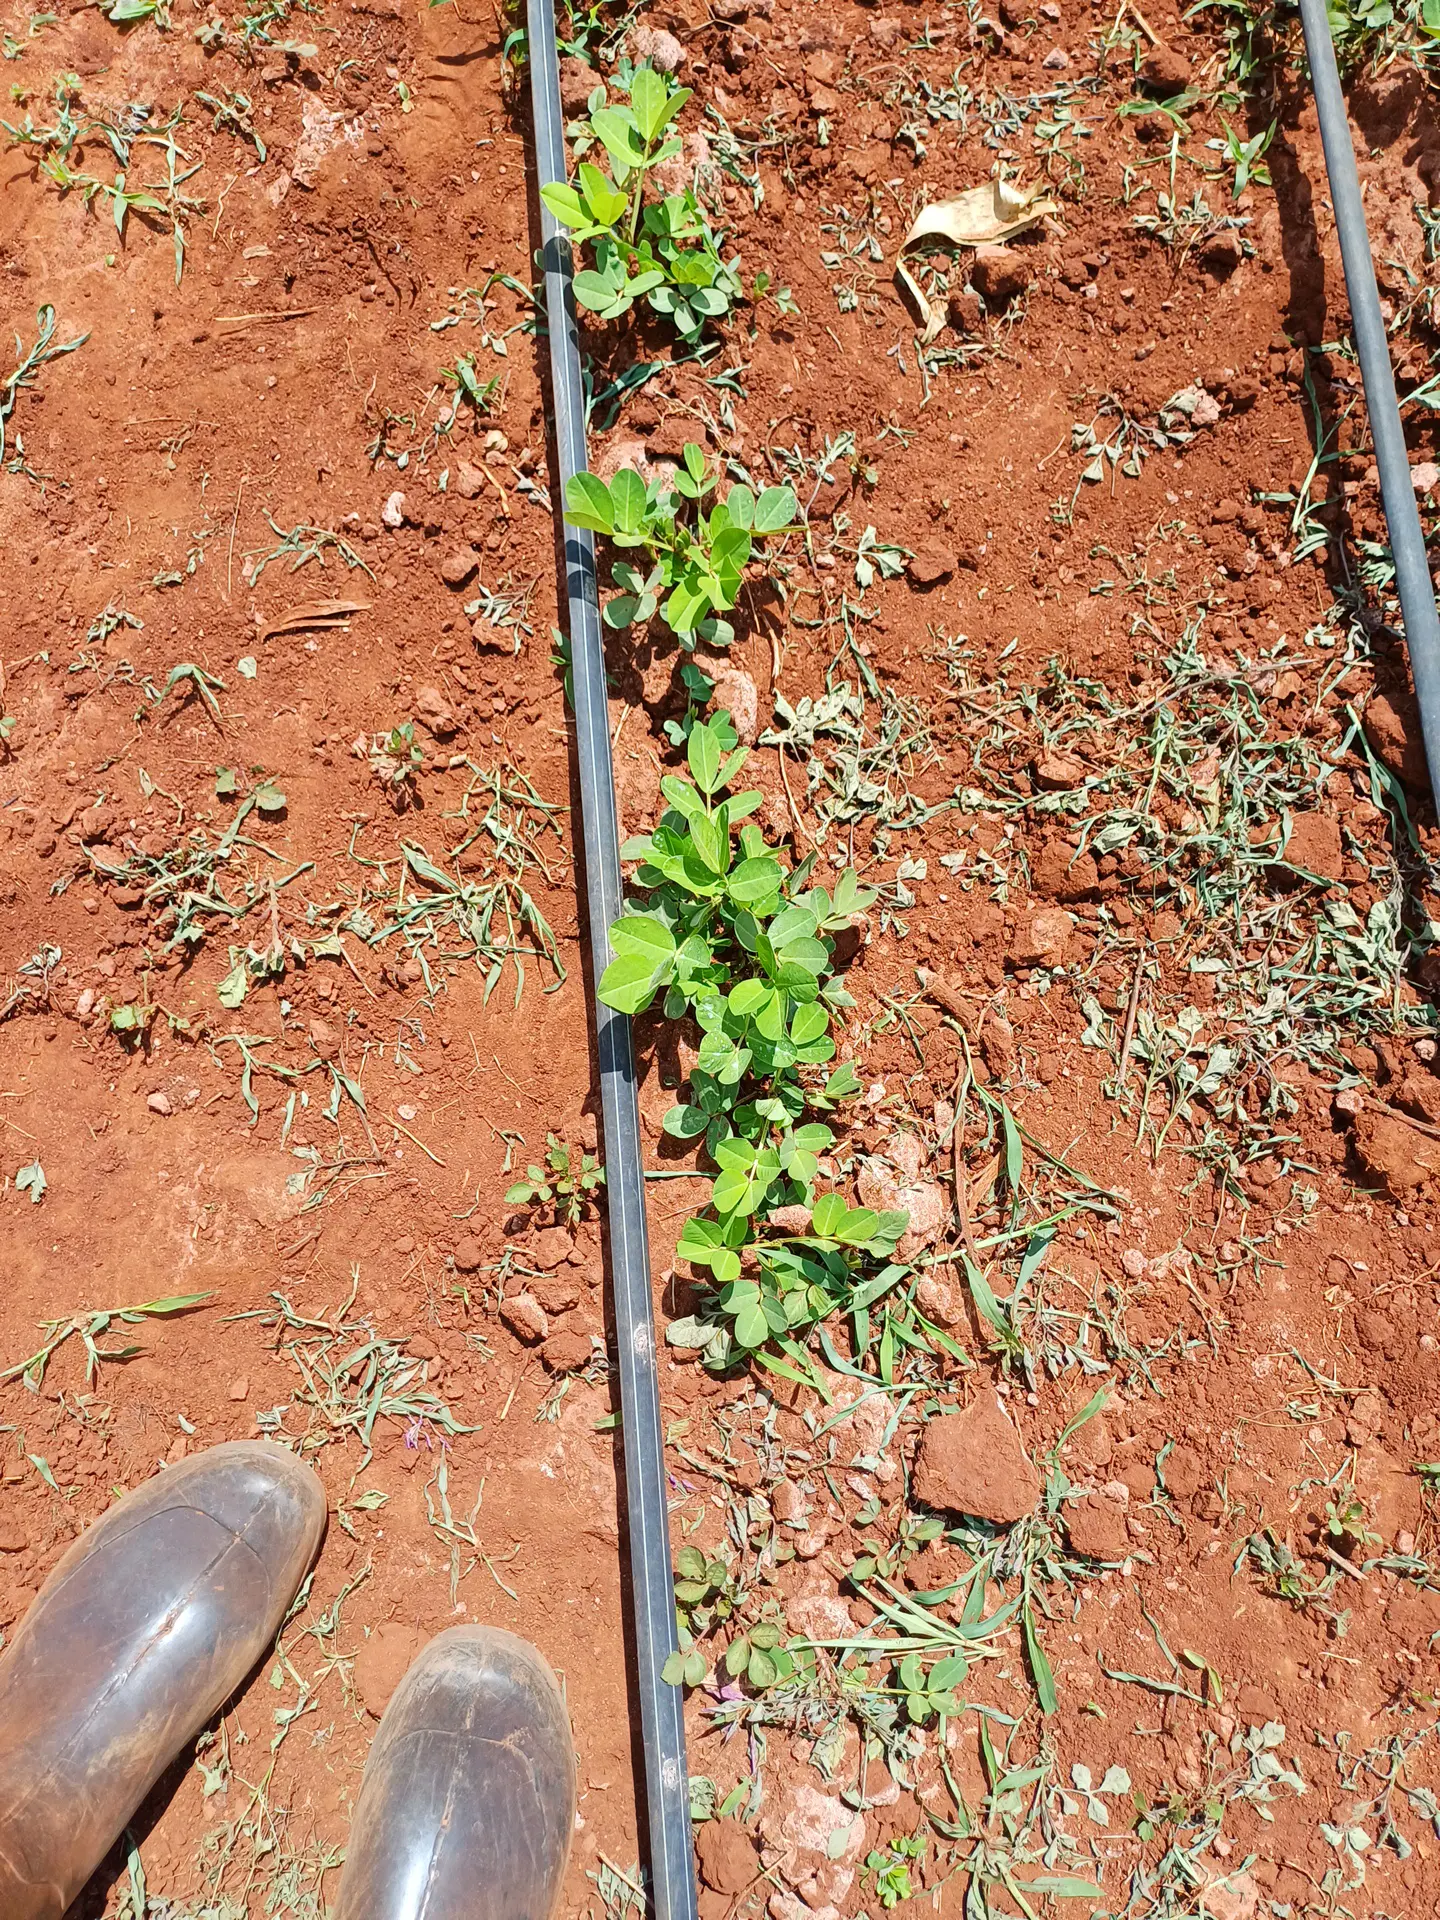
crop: groundnut
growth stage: vegetative
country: Kenya
